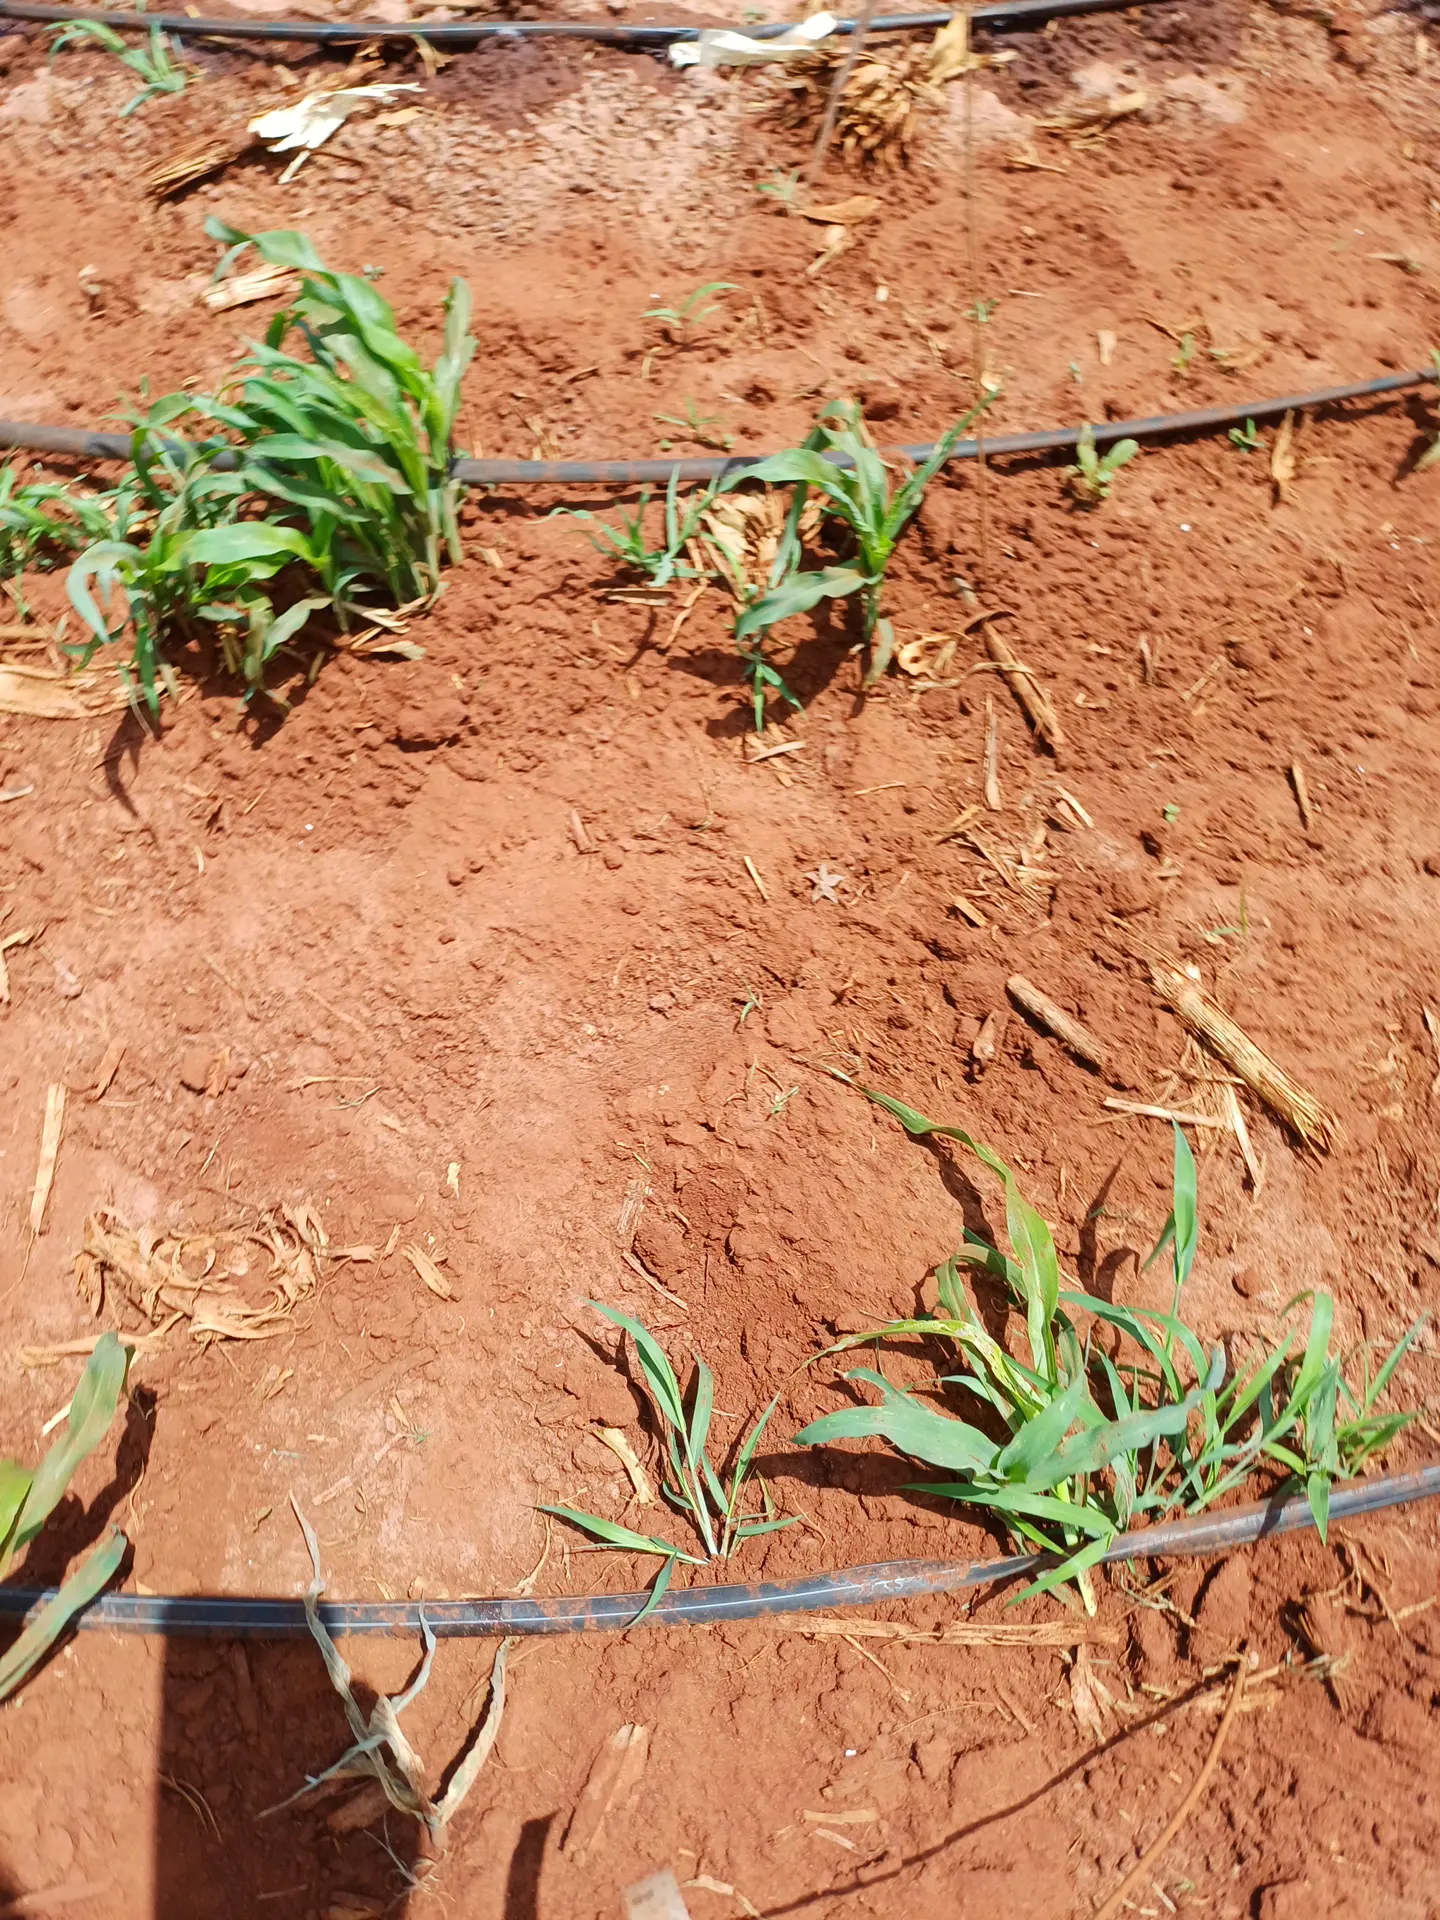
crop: sorghum
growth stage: vegetative
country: Kenya
